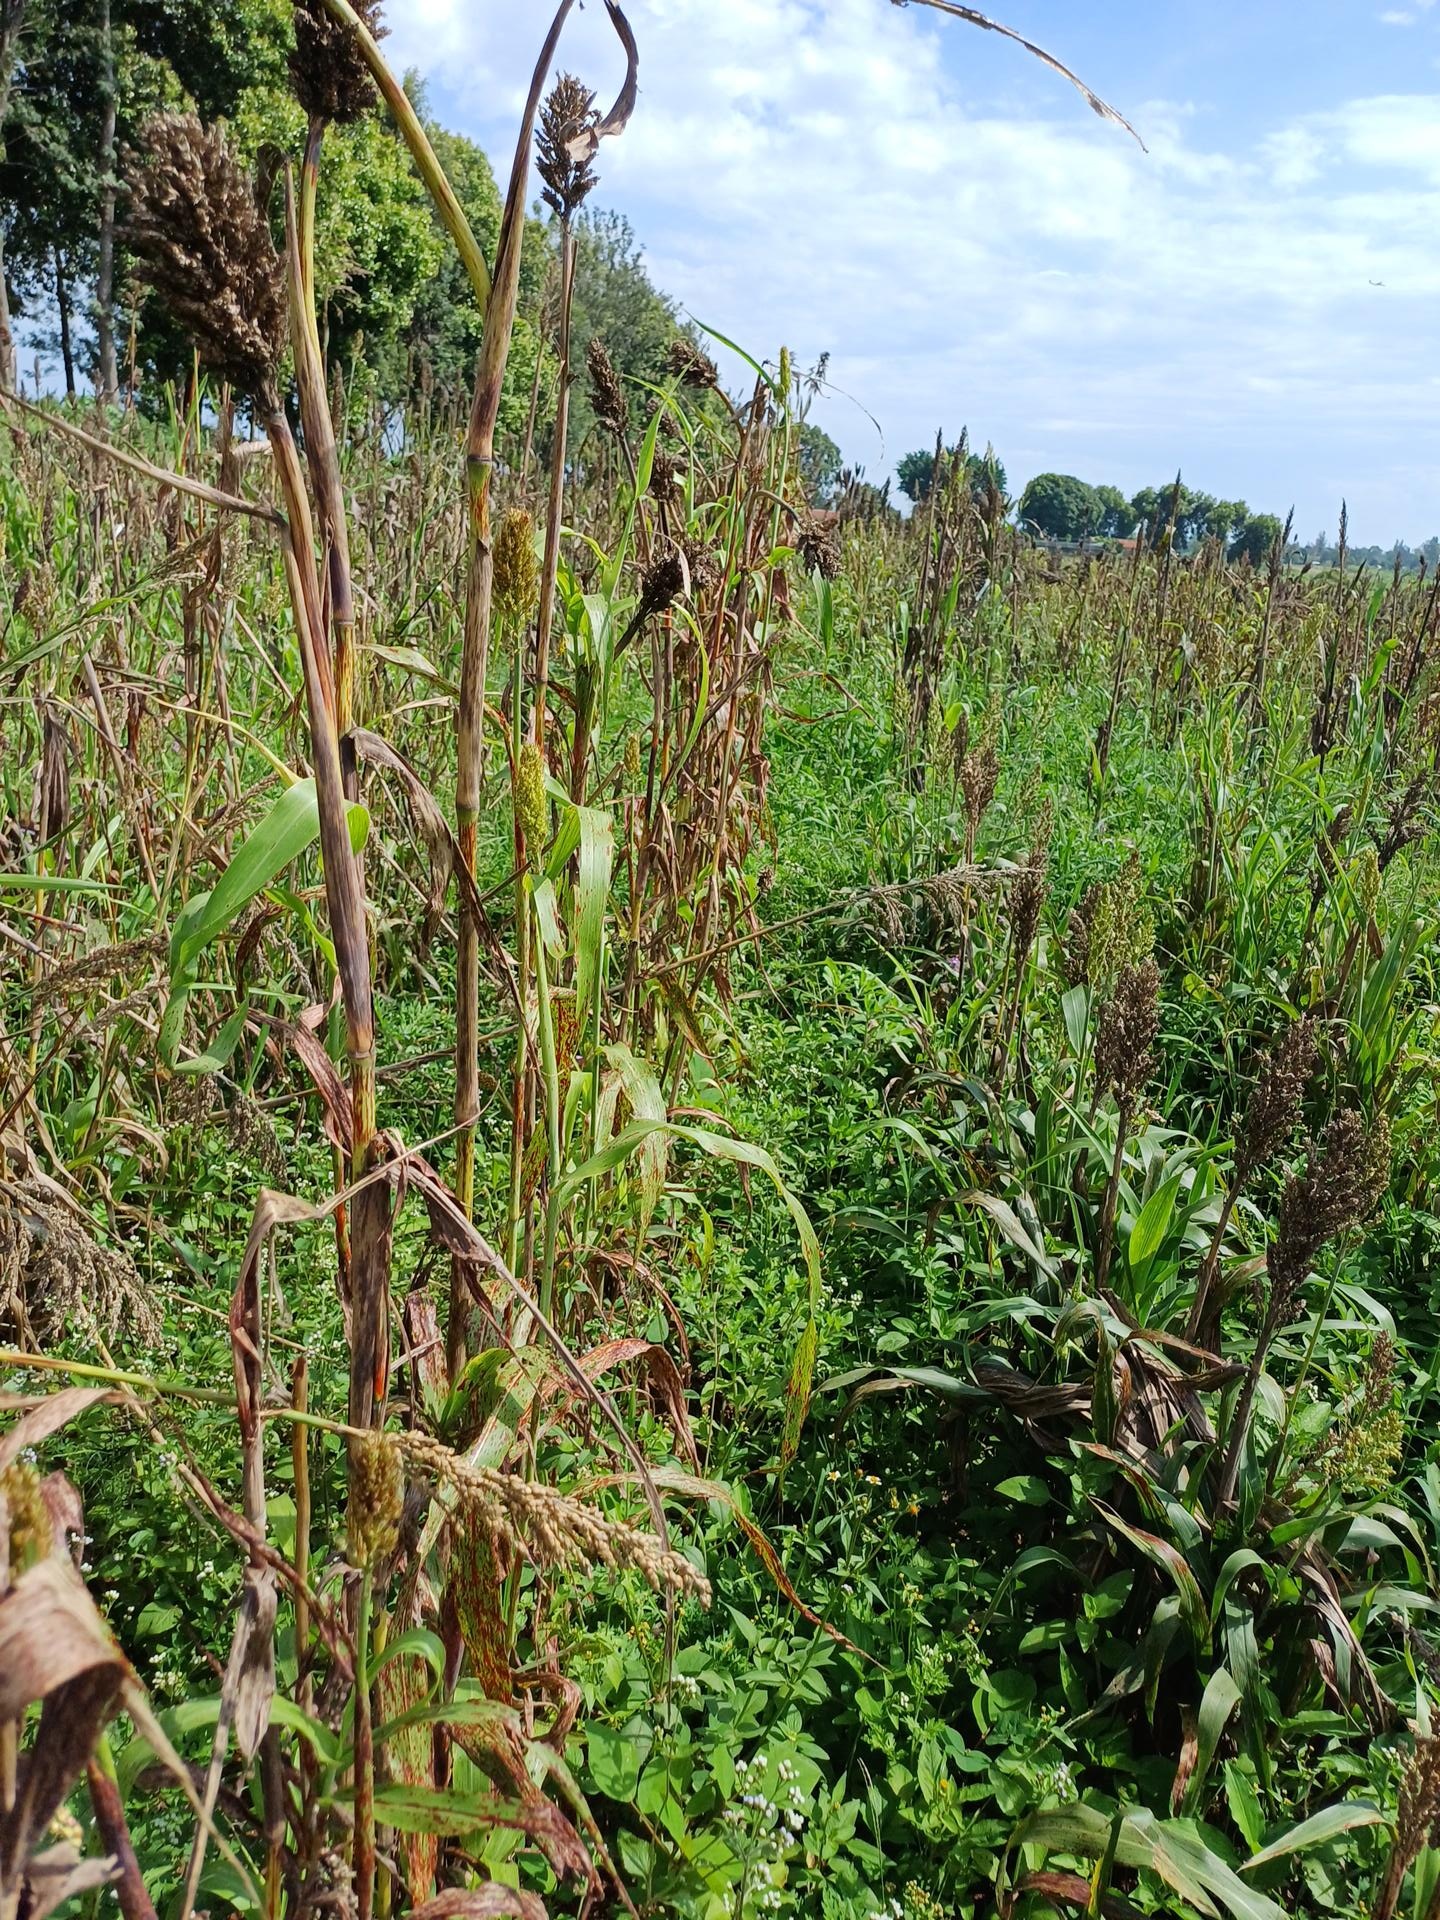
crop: sorghum
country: Kenya
